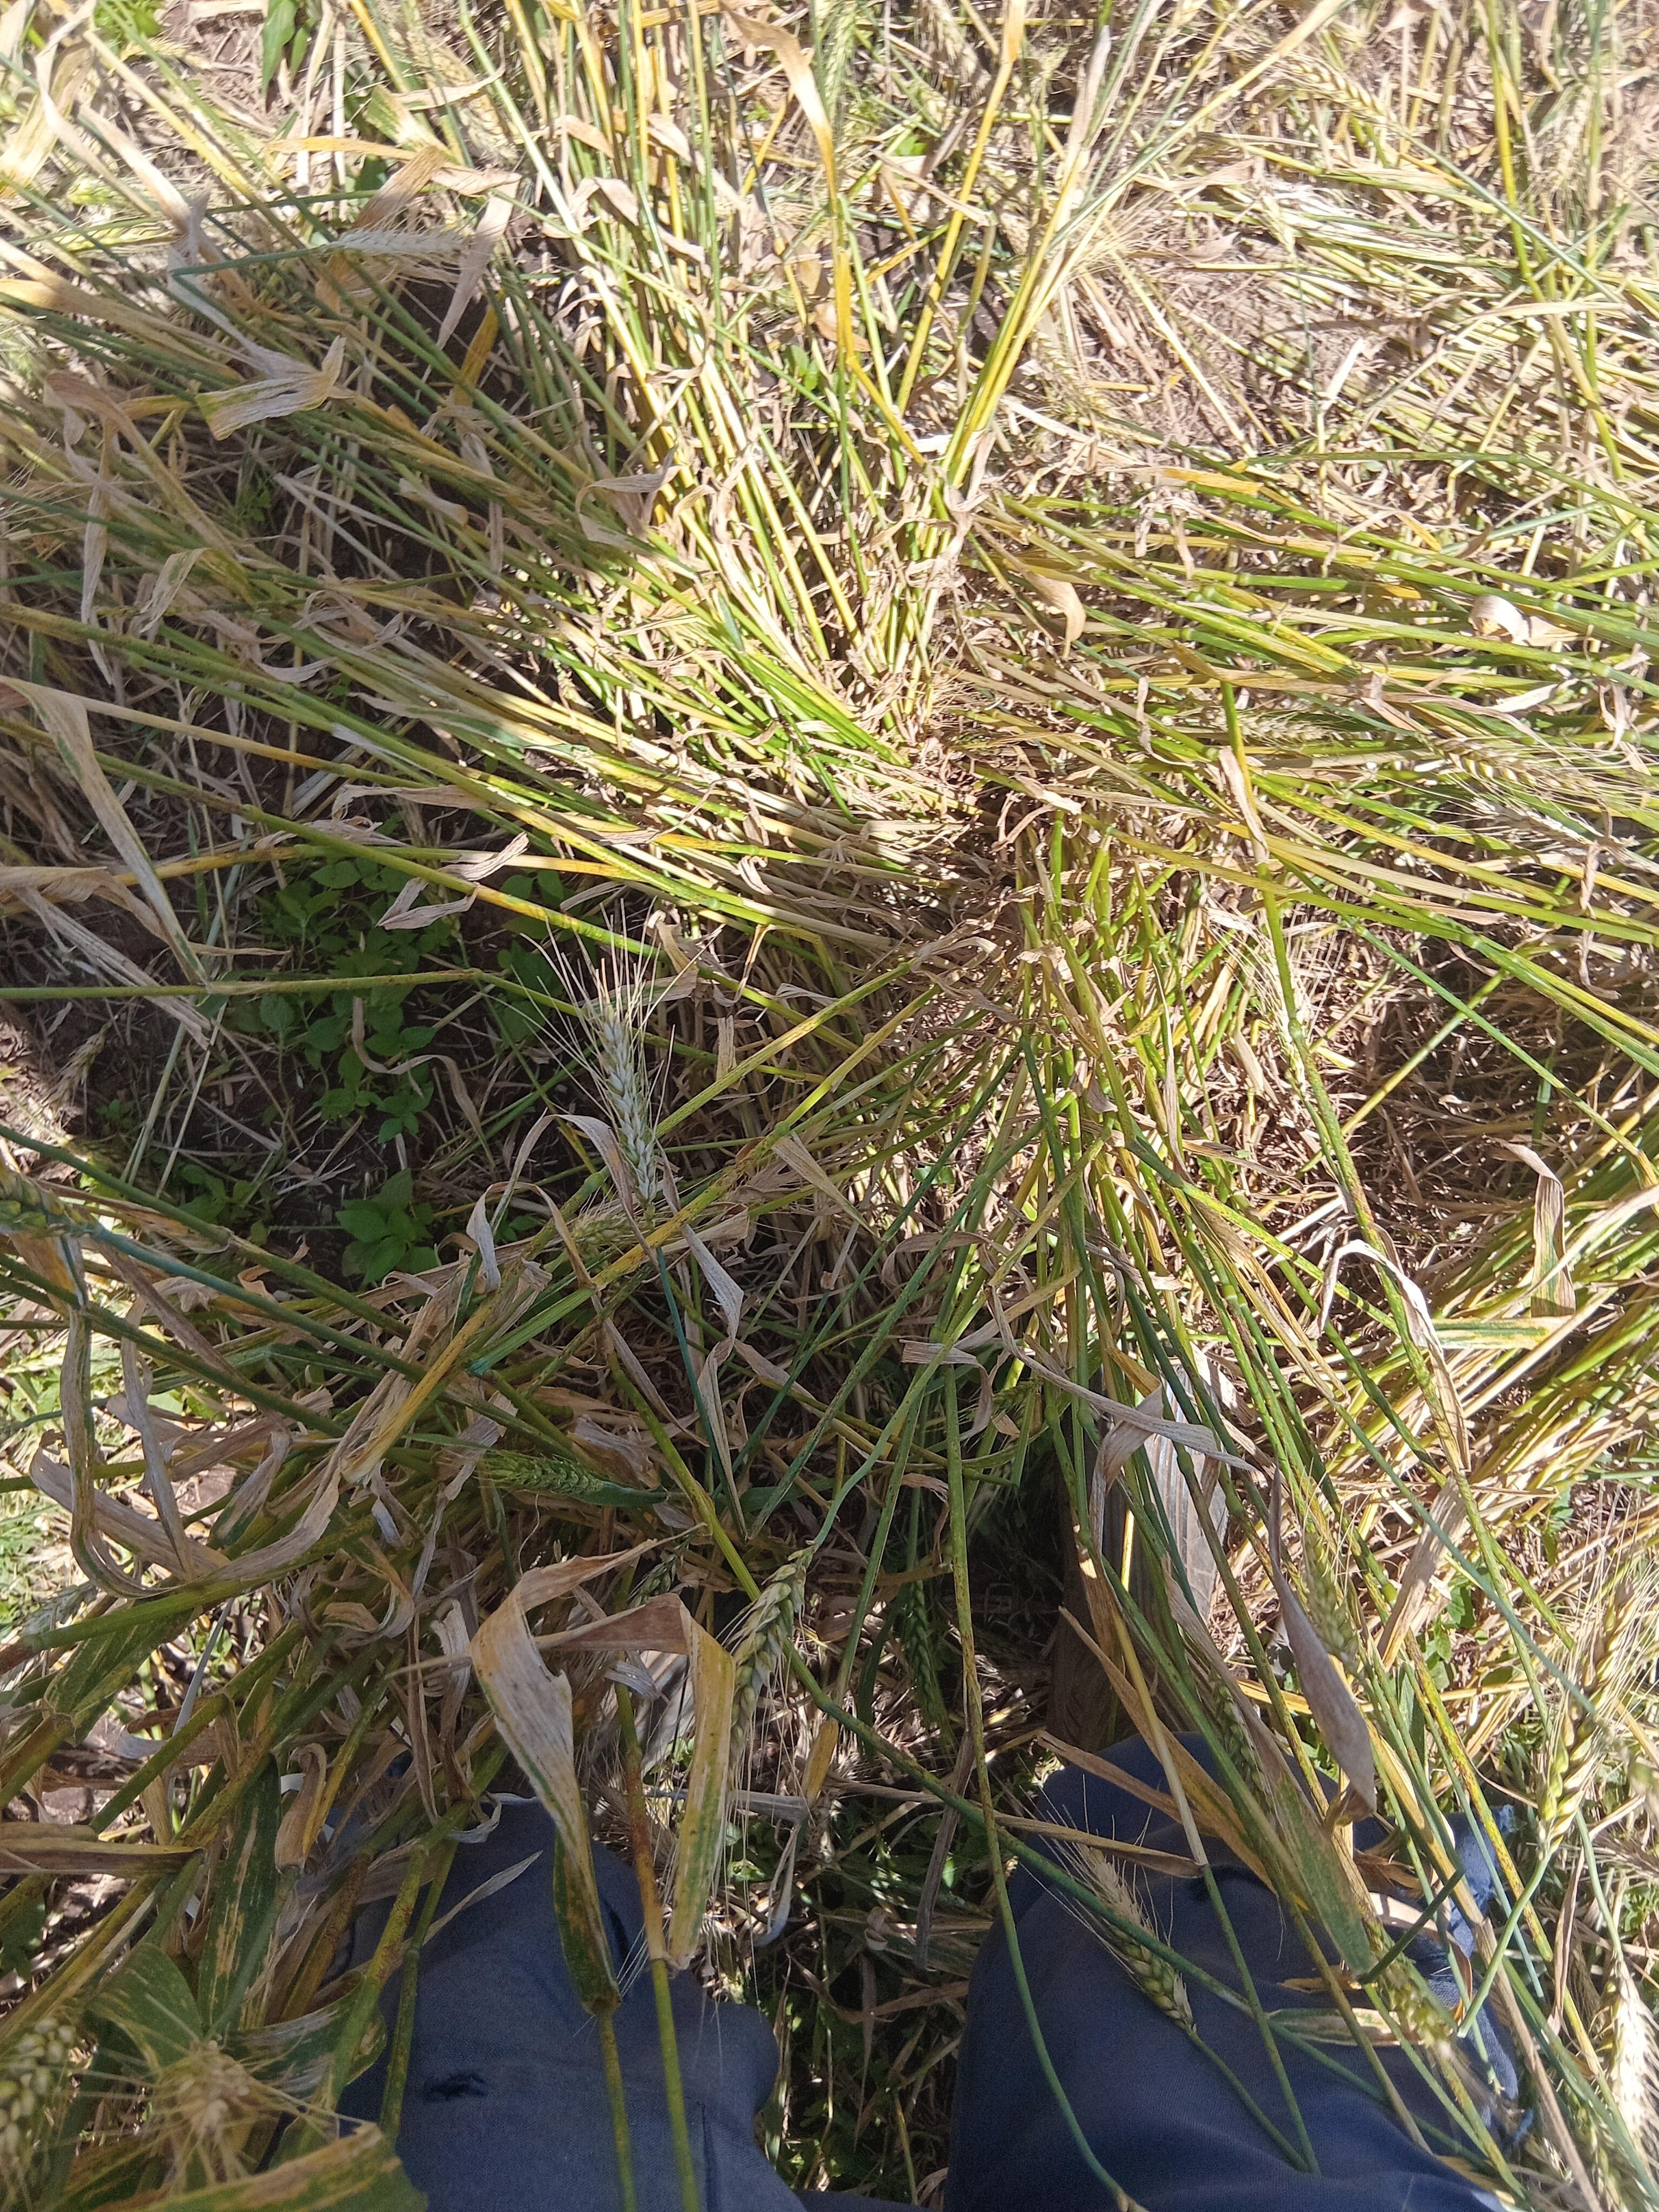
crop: wheat
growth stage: maturity
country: Kenya
